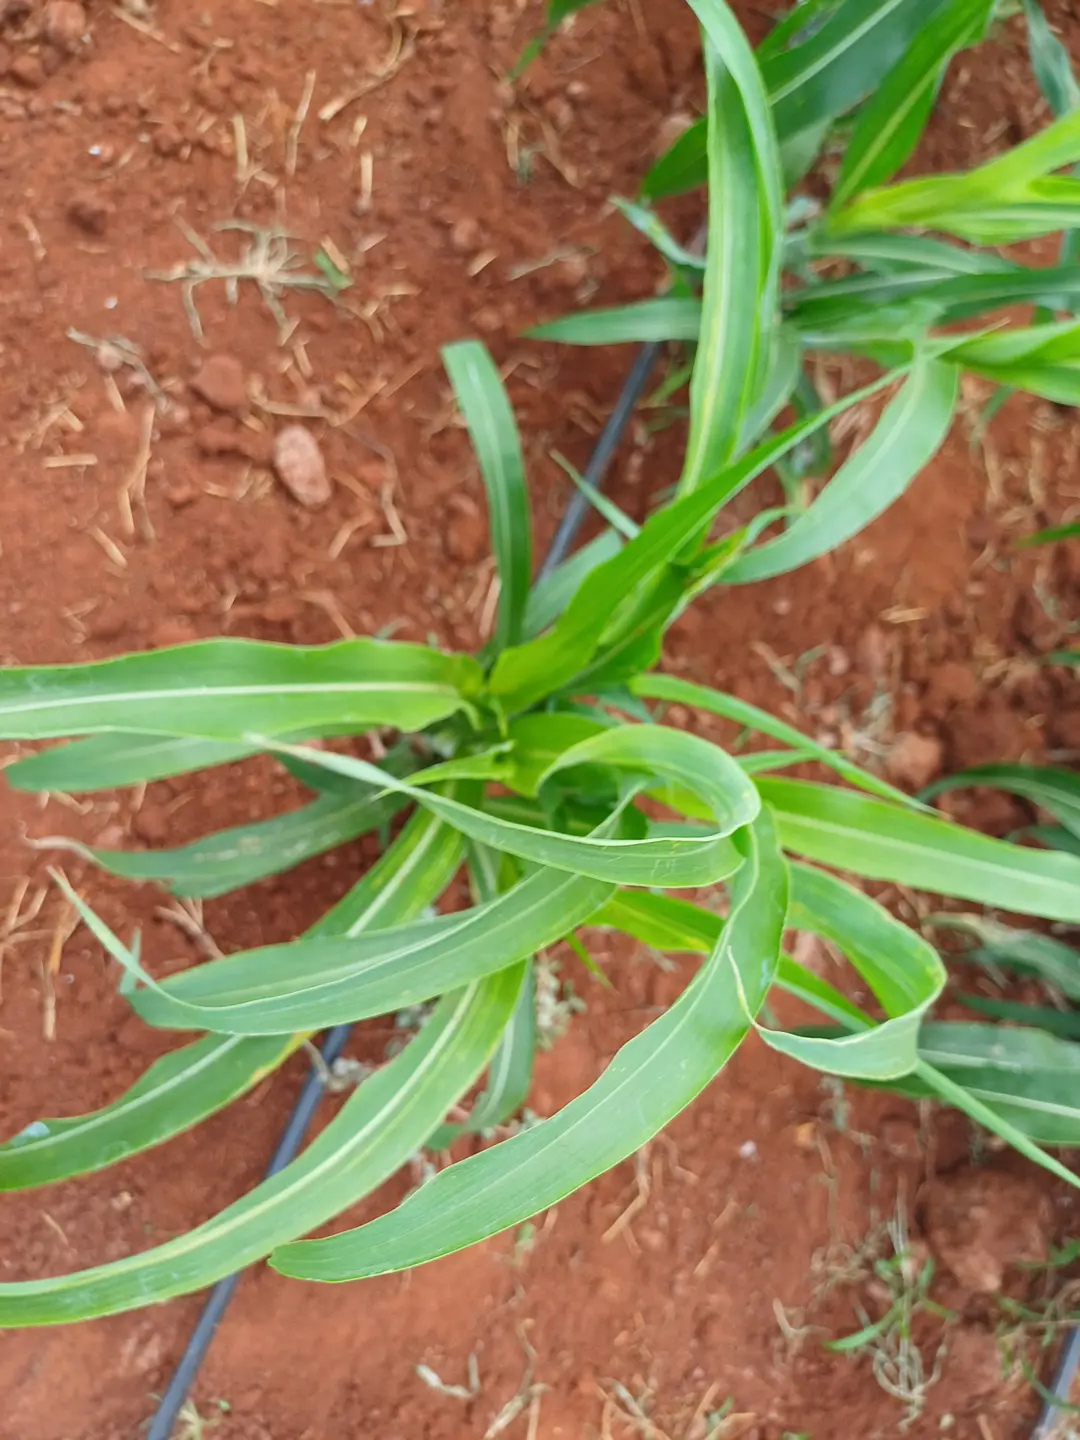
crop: sorghum
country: Kenya
